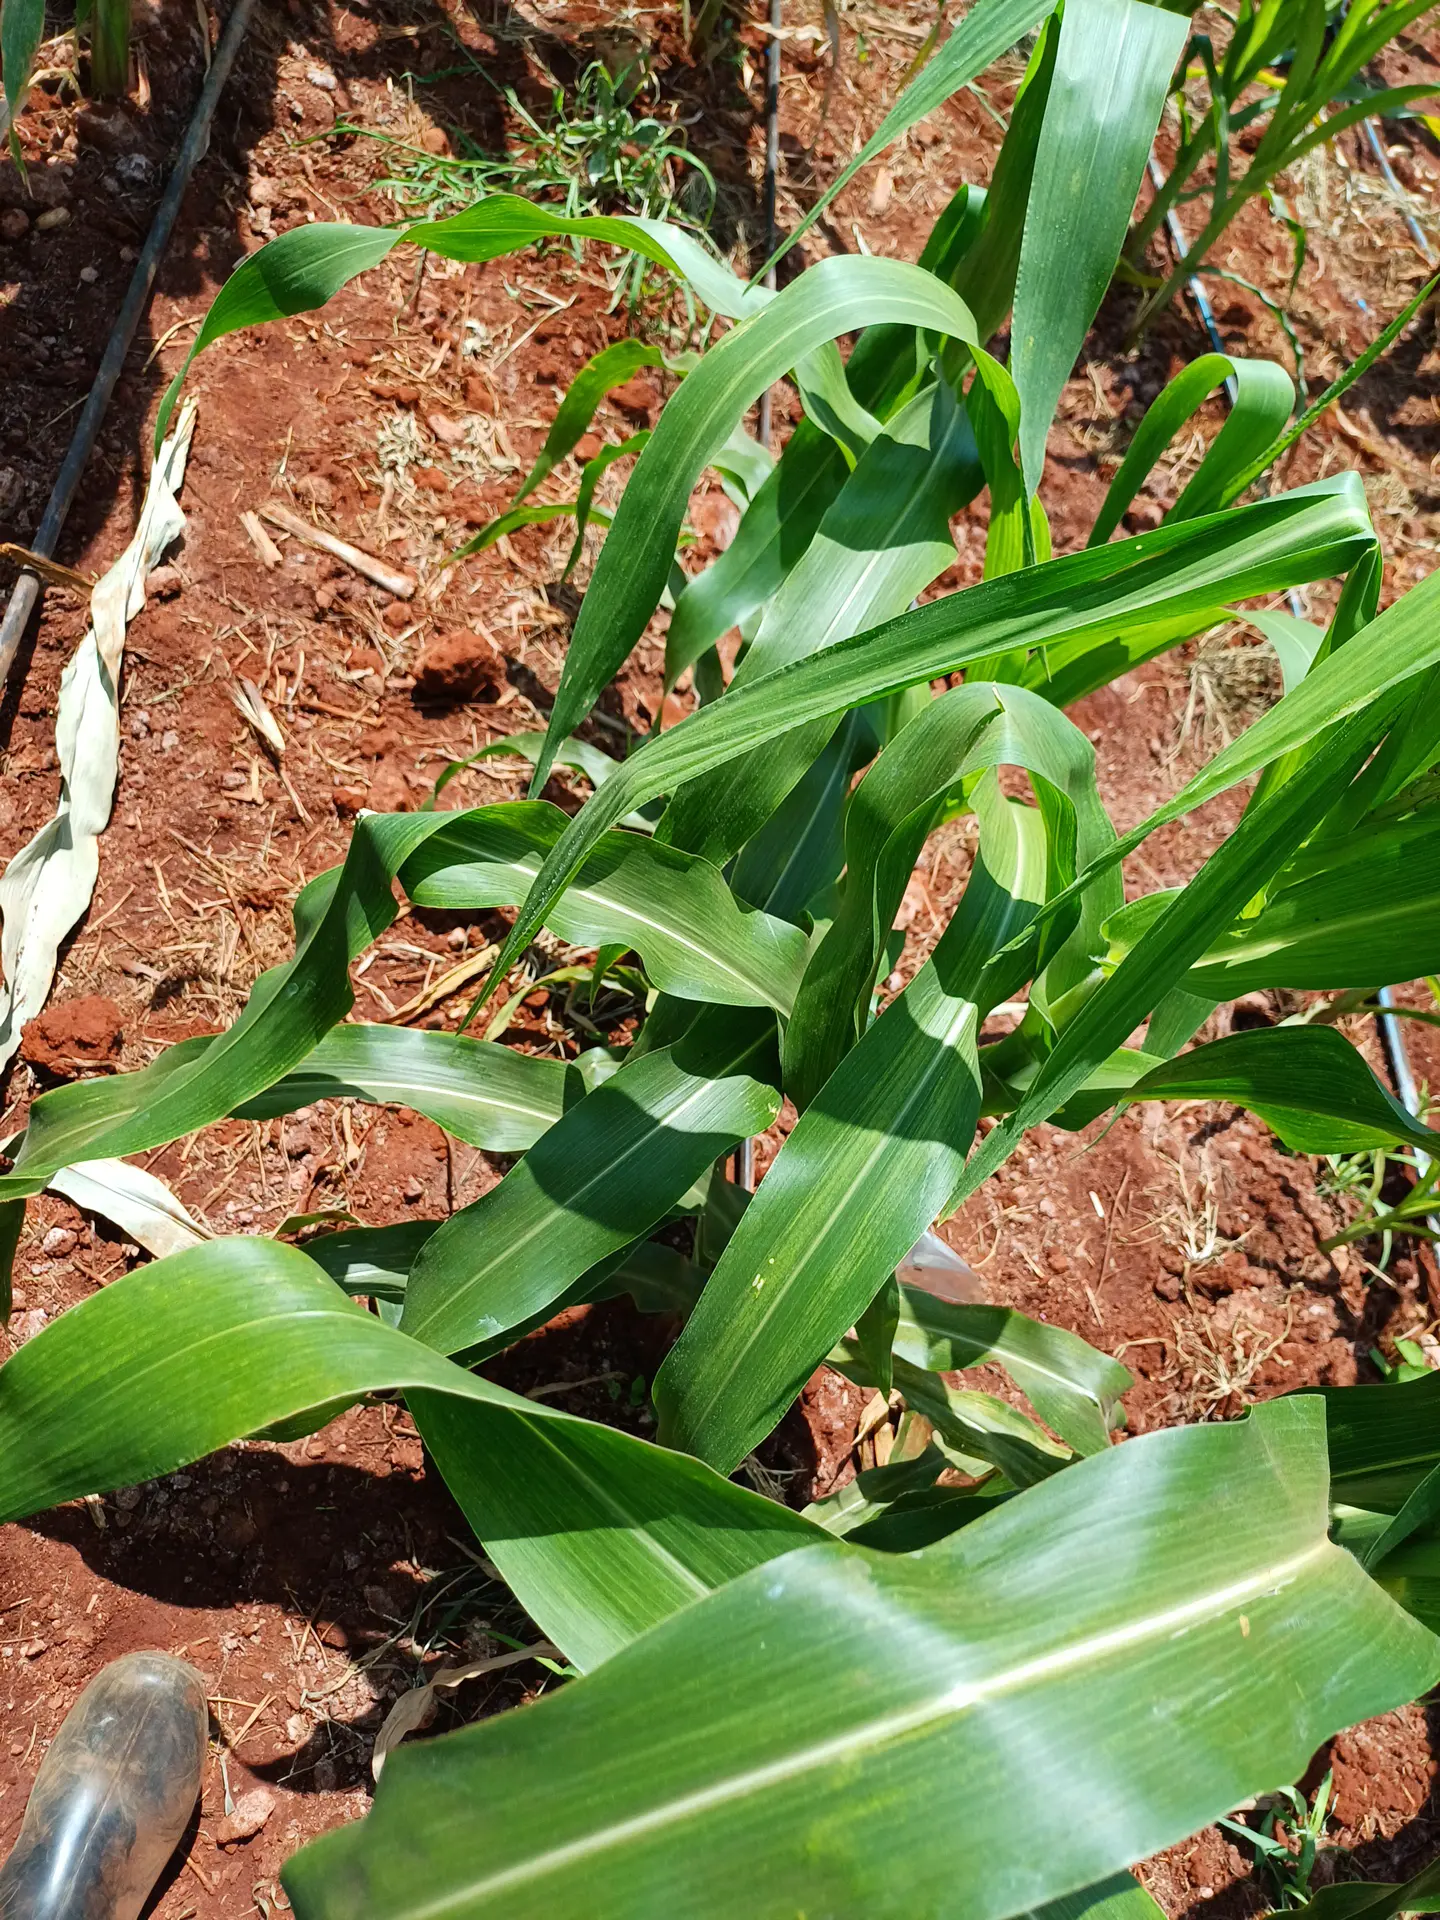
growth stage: flowering
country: Kenya
